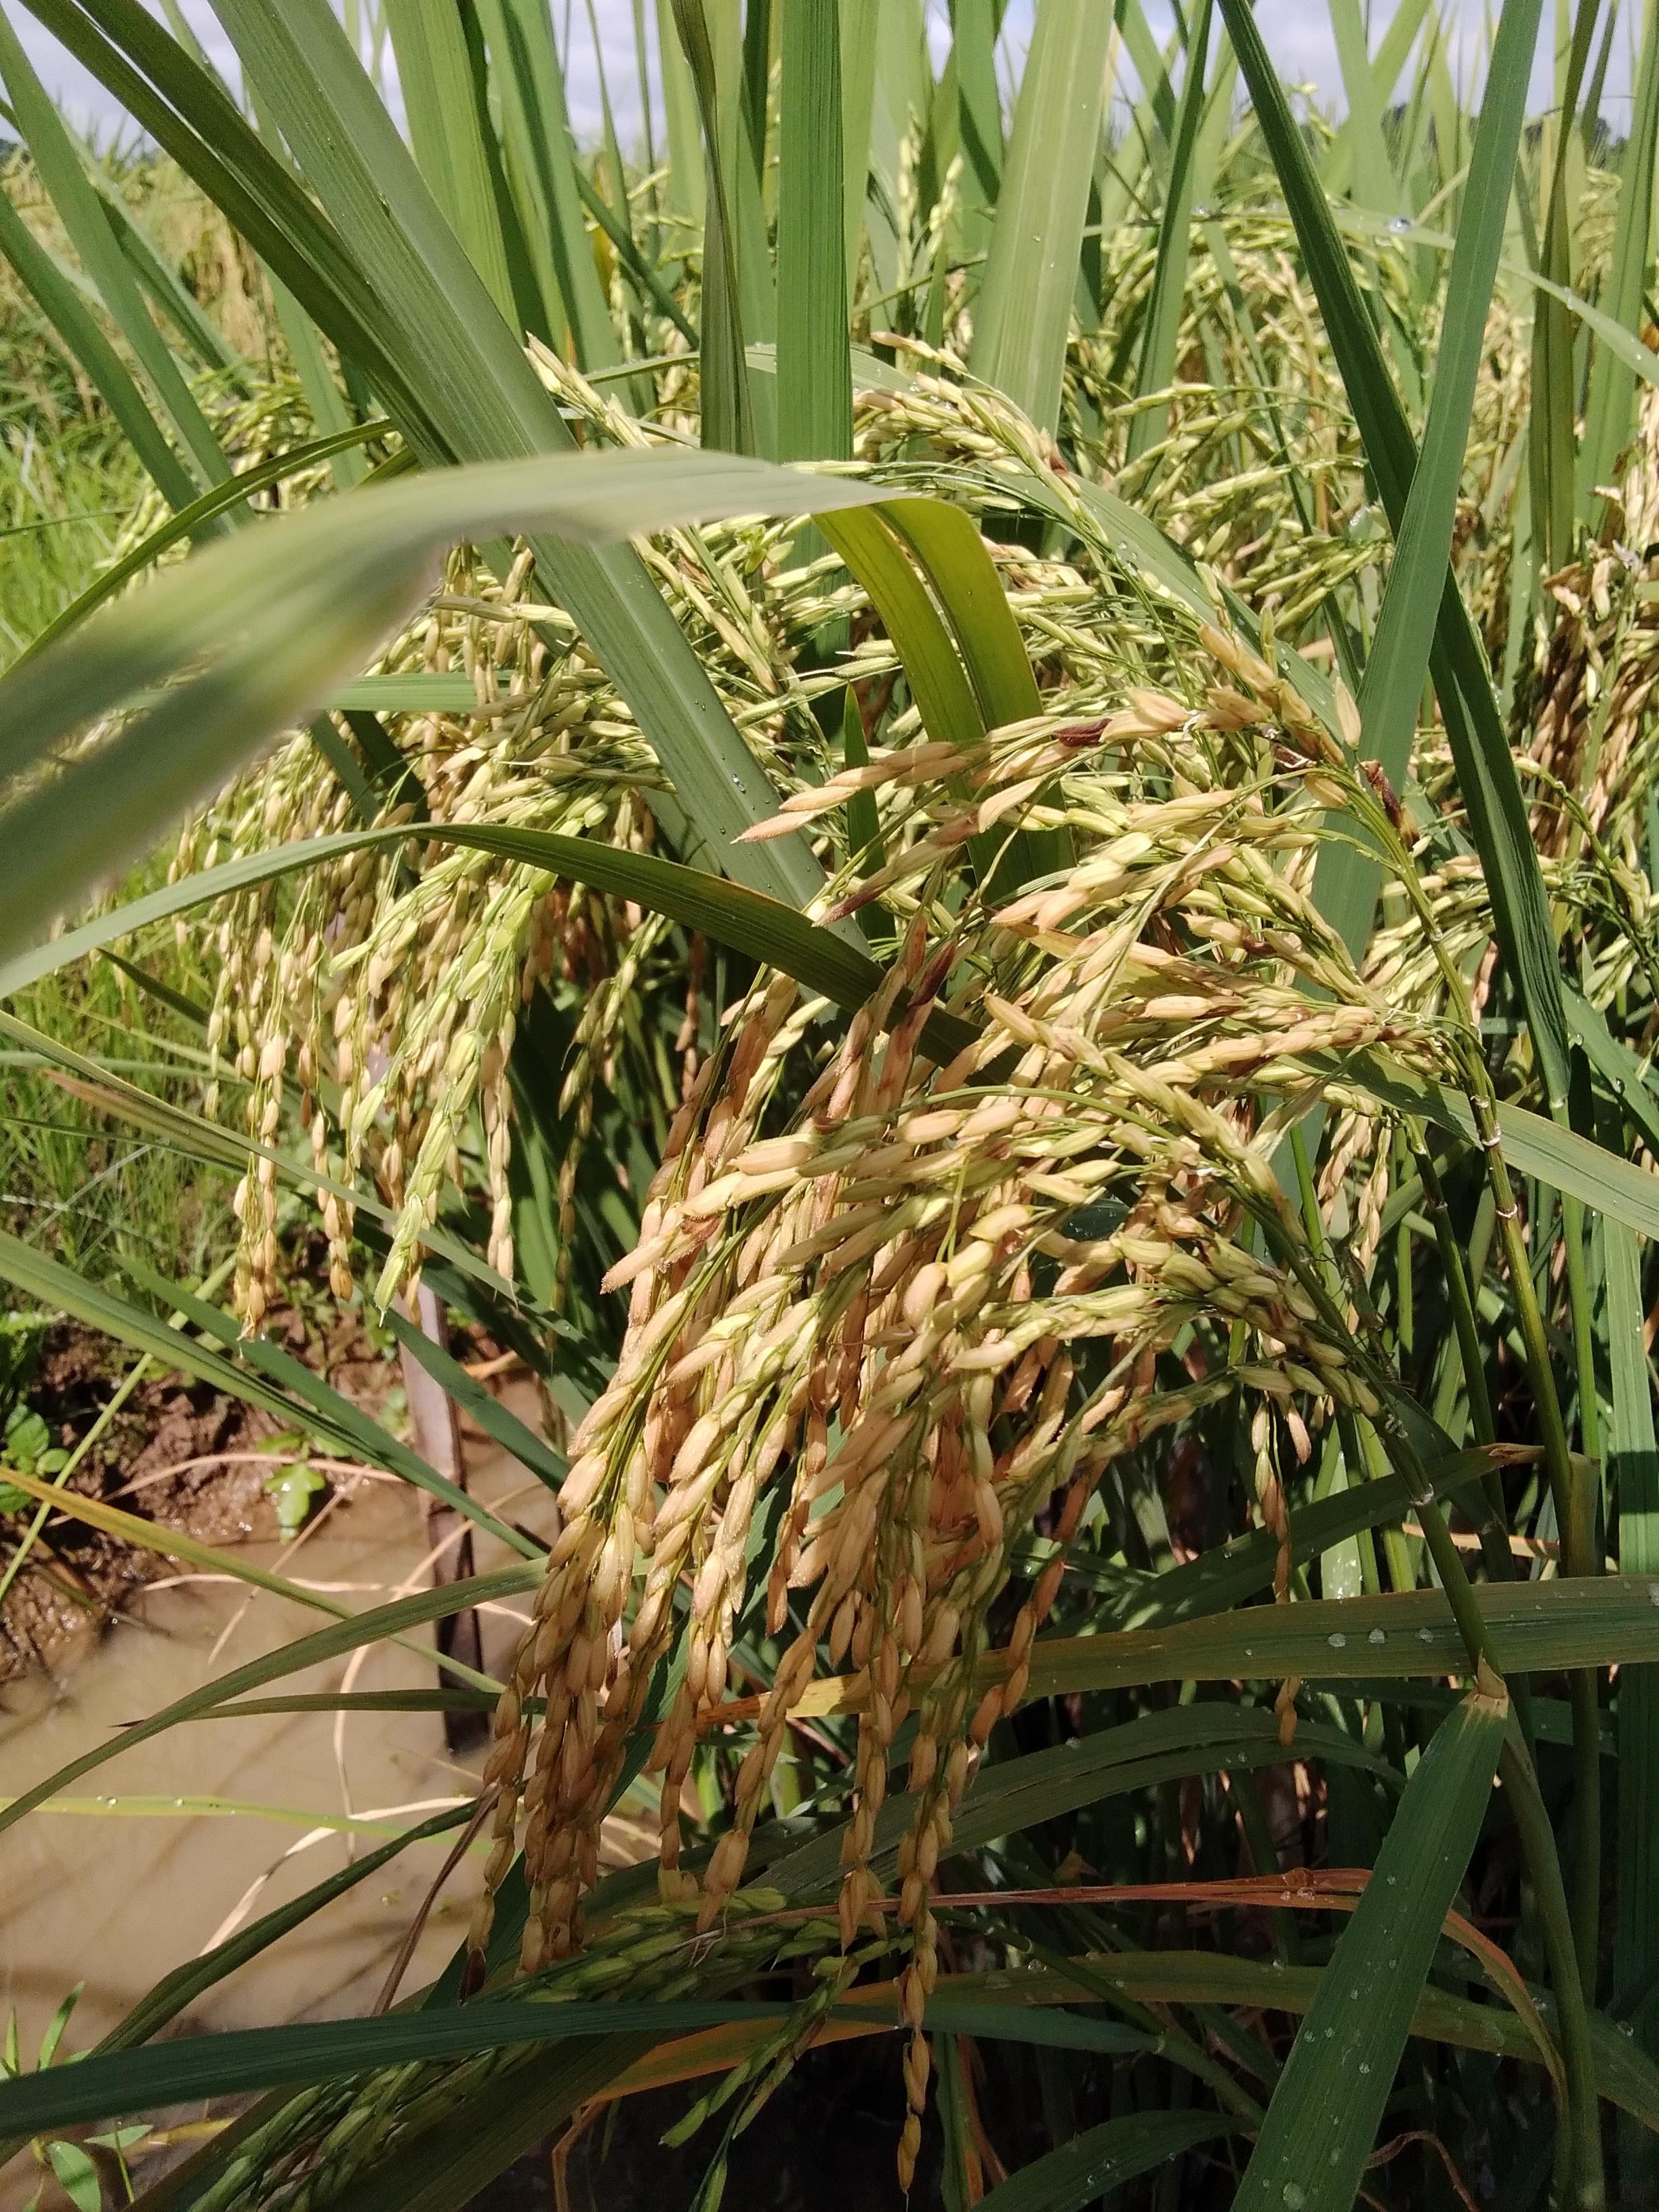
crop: rice
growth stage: ripening
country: Nigeria
